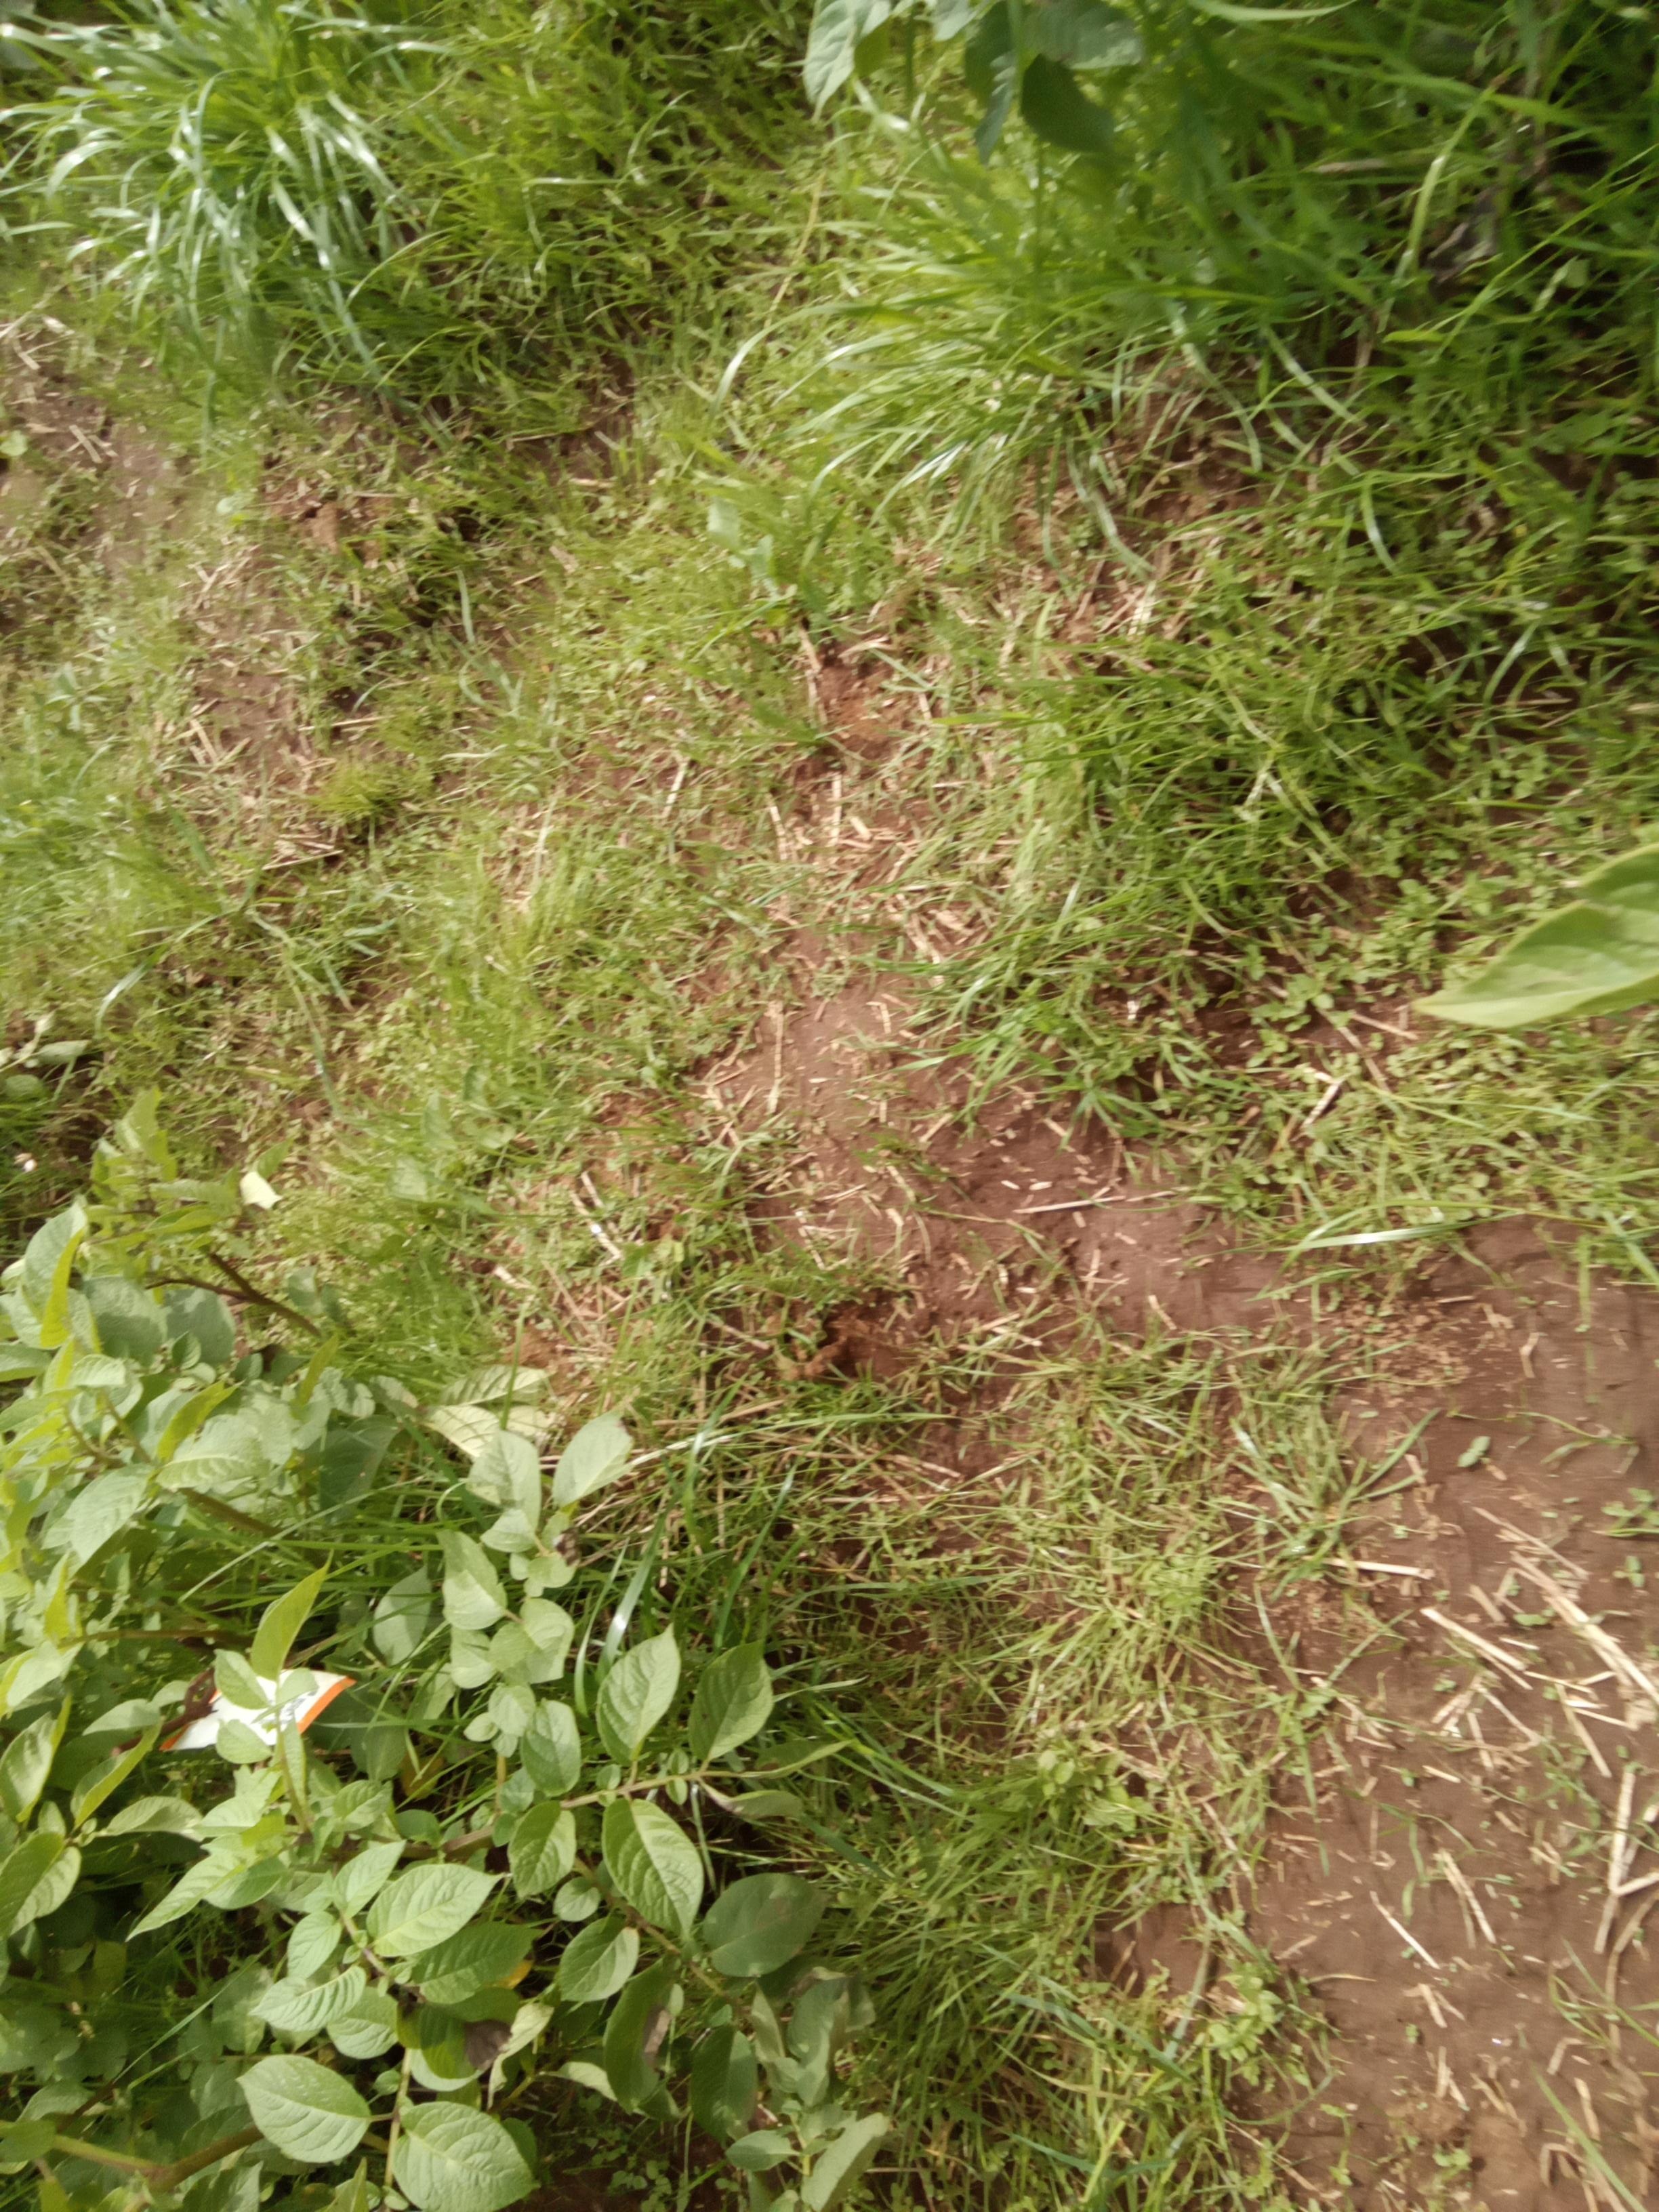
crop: potato
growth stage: flowering
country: Kenya
